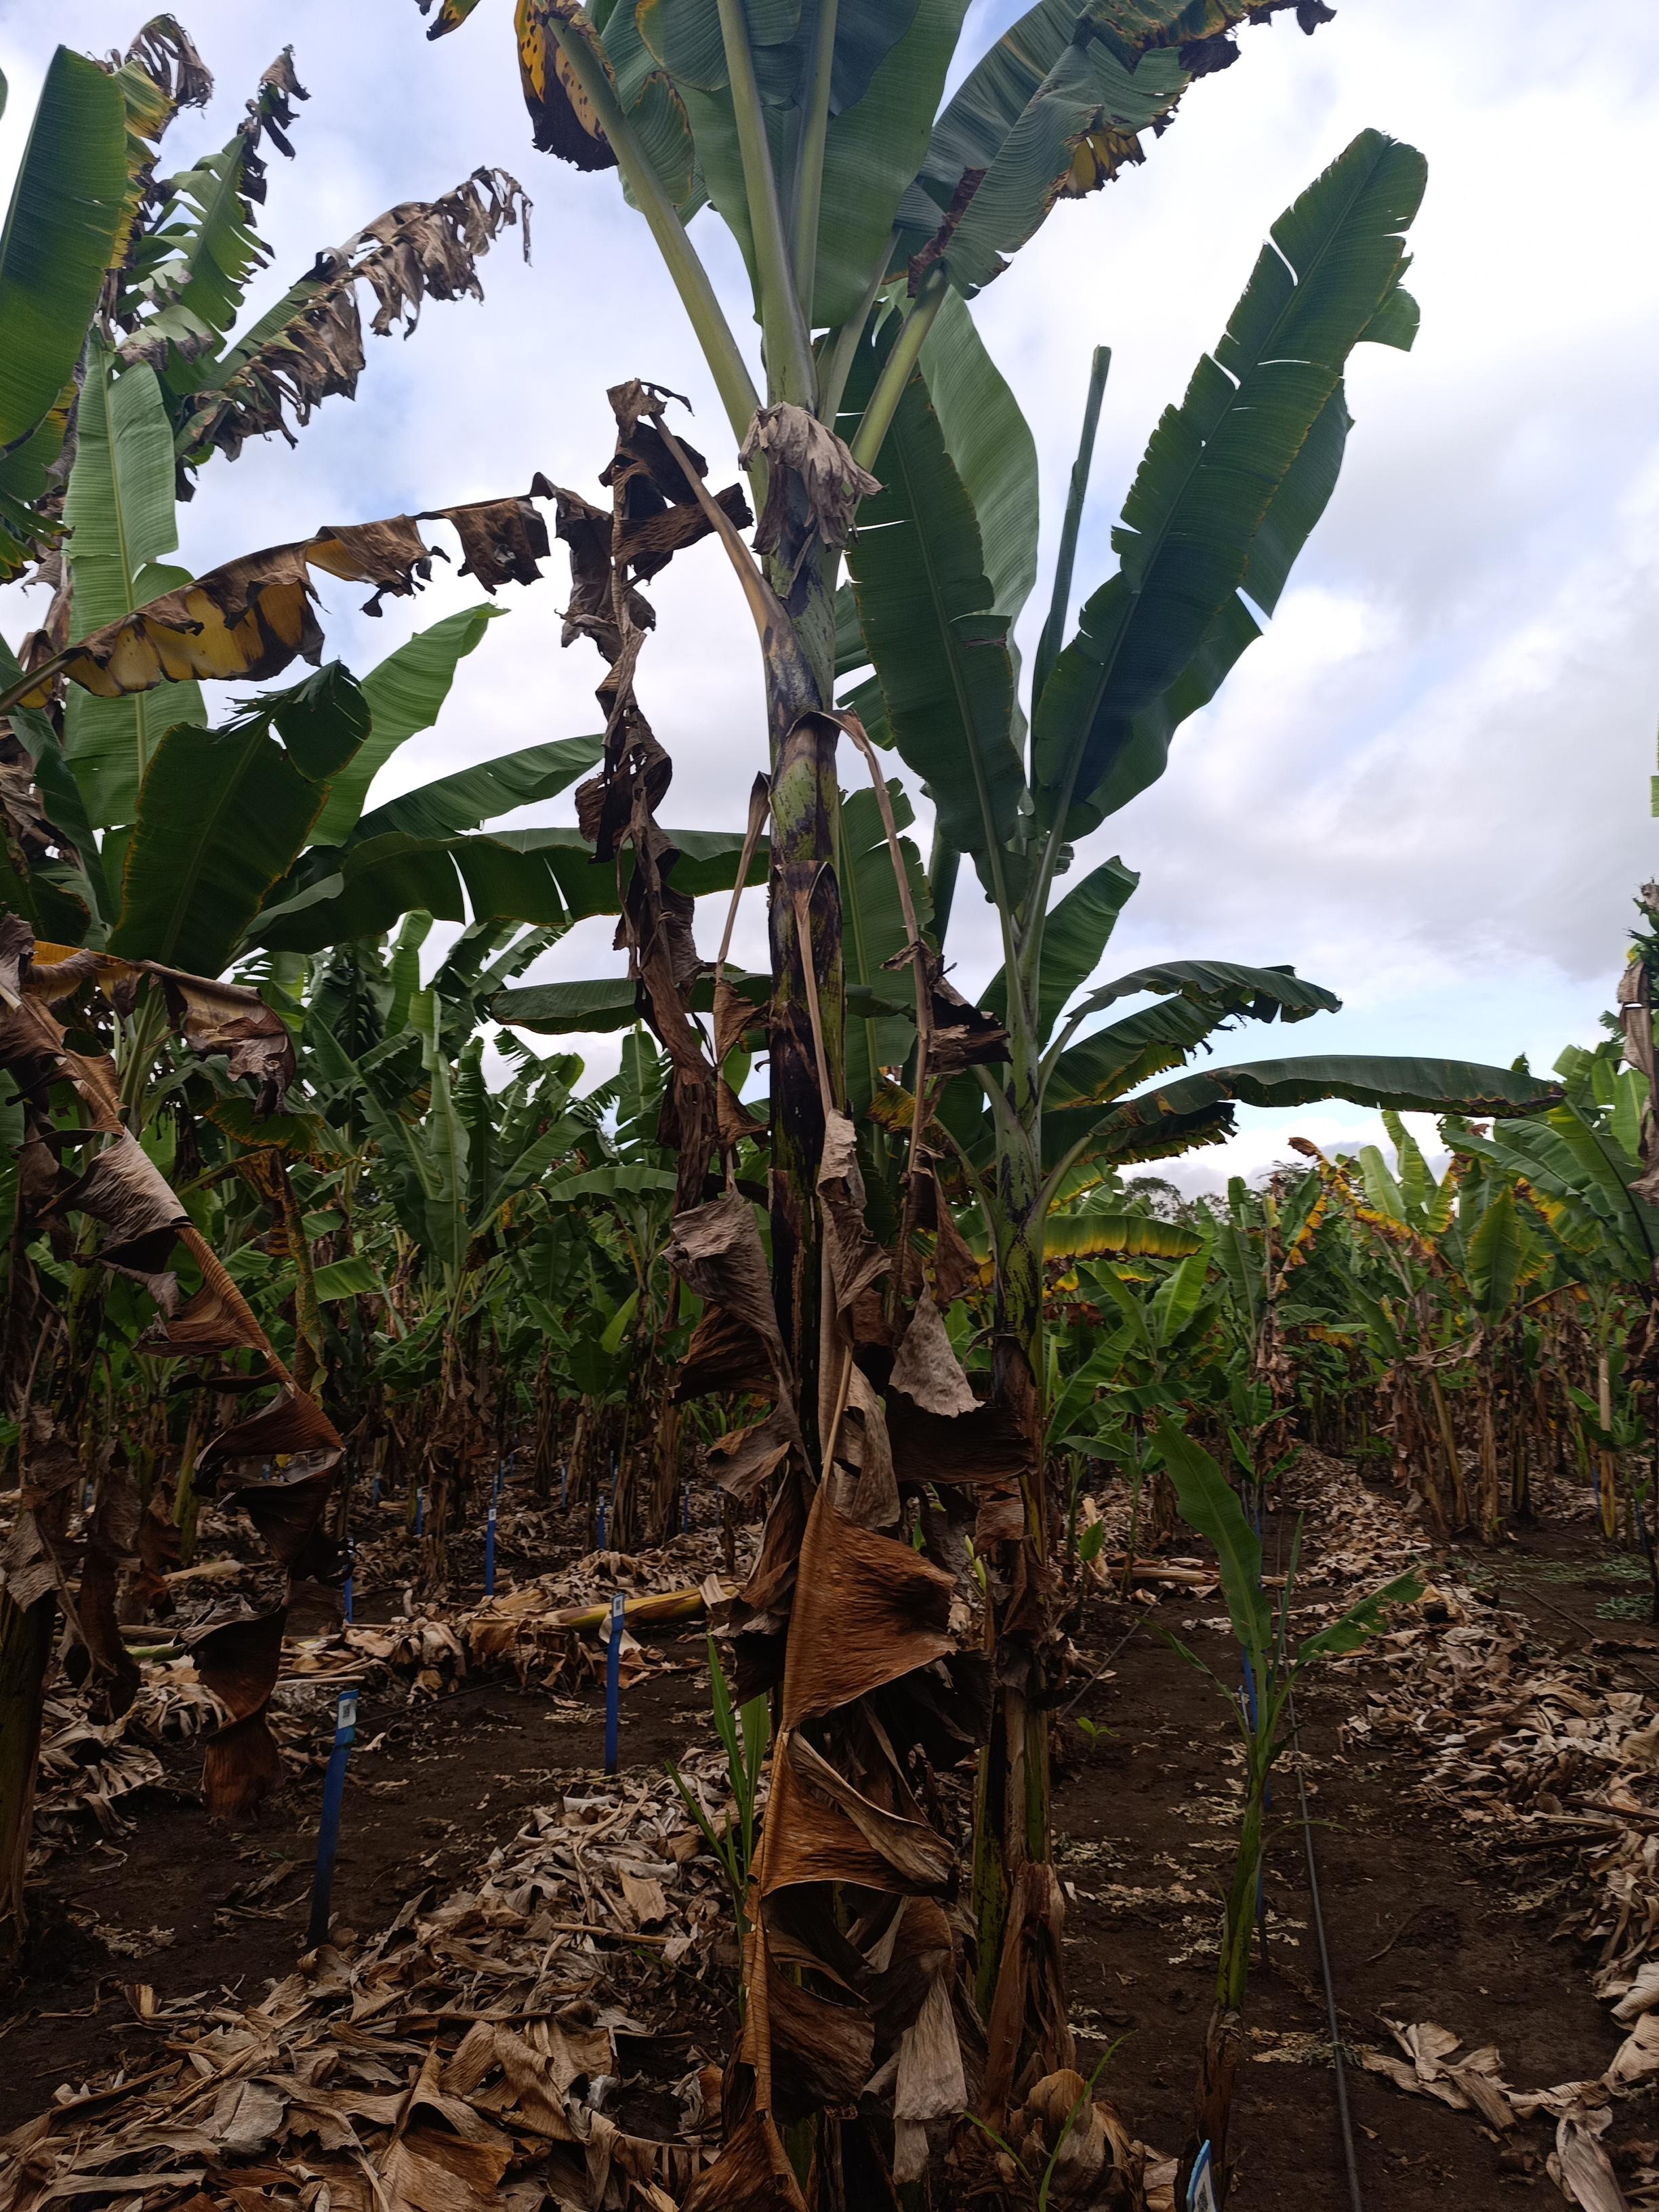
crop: banana
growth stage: vegetative
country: Tanzania
